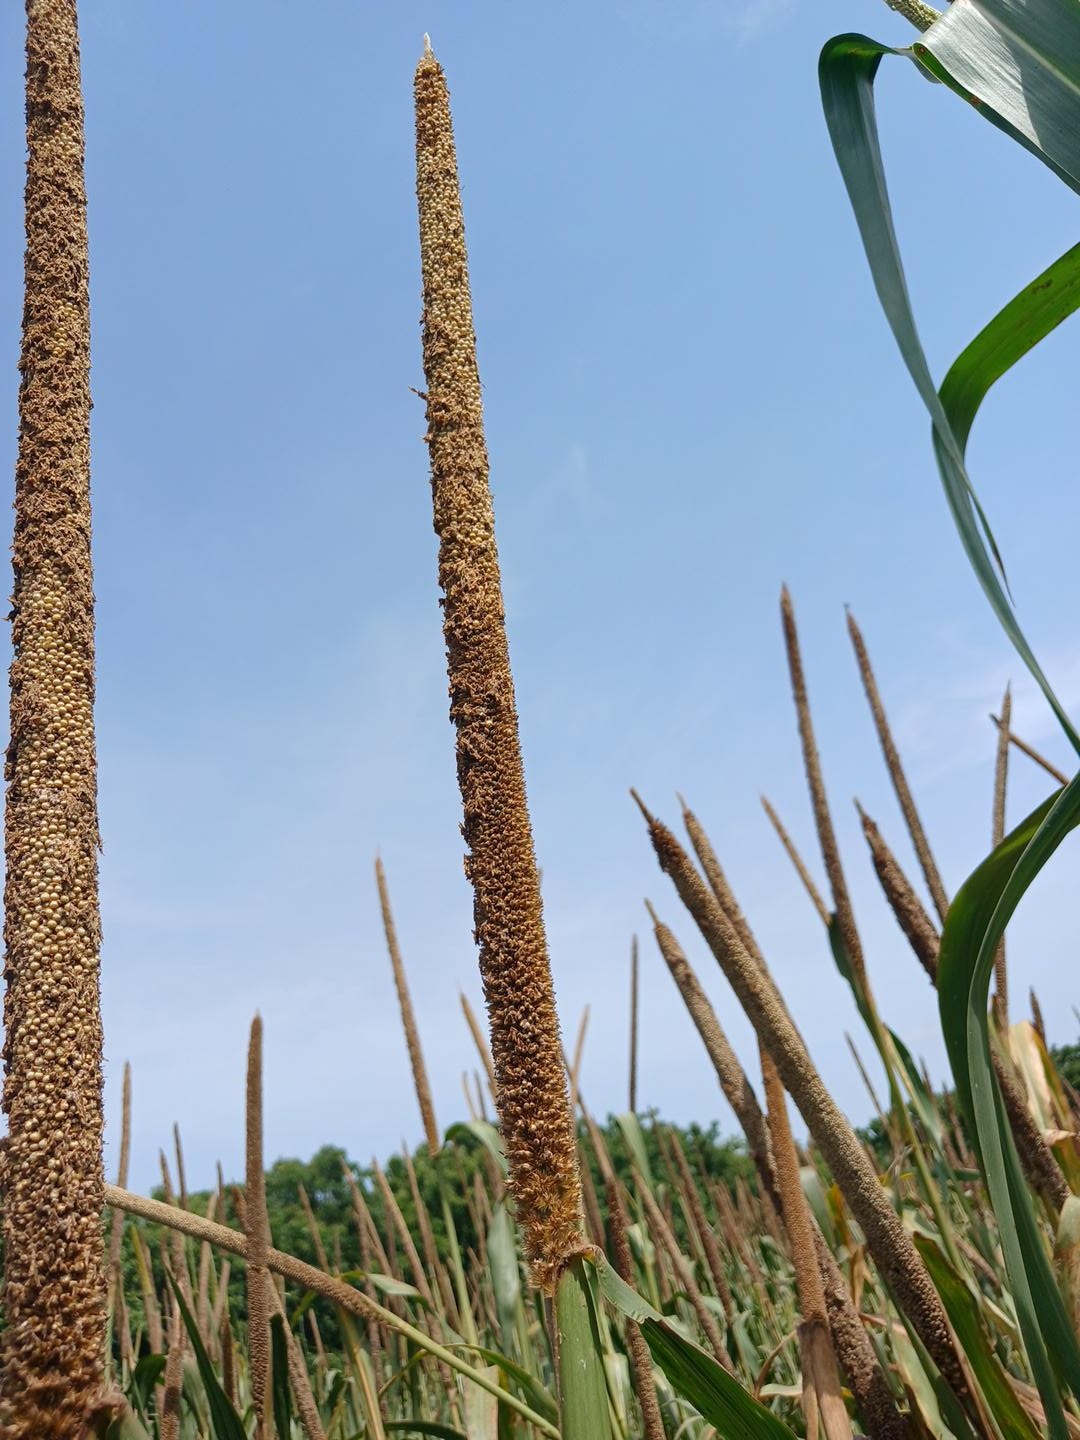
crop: pearl millet
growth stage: maturity
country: Senegal
